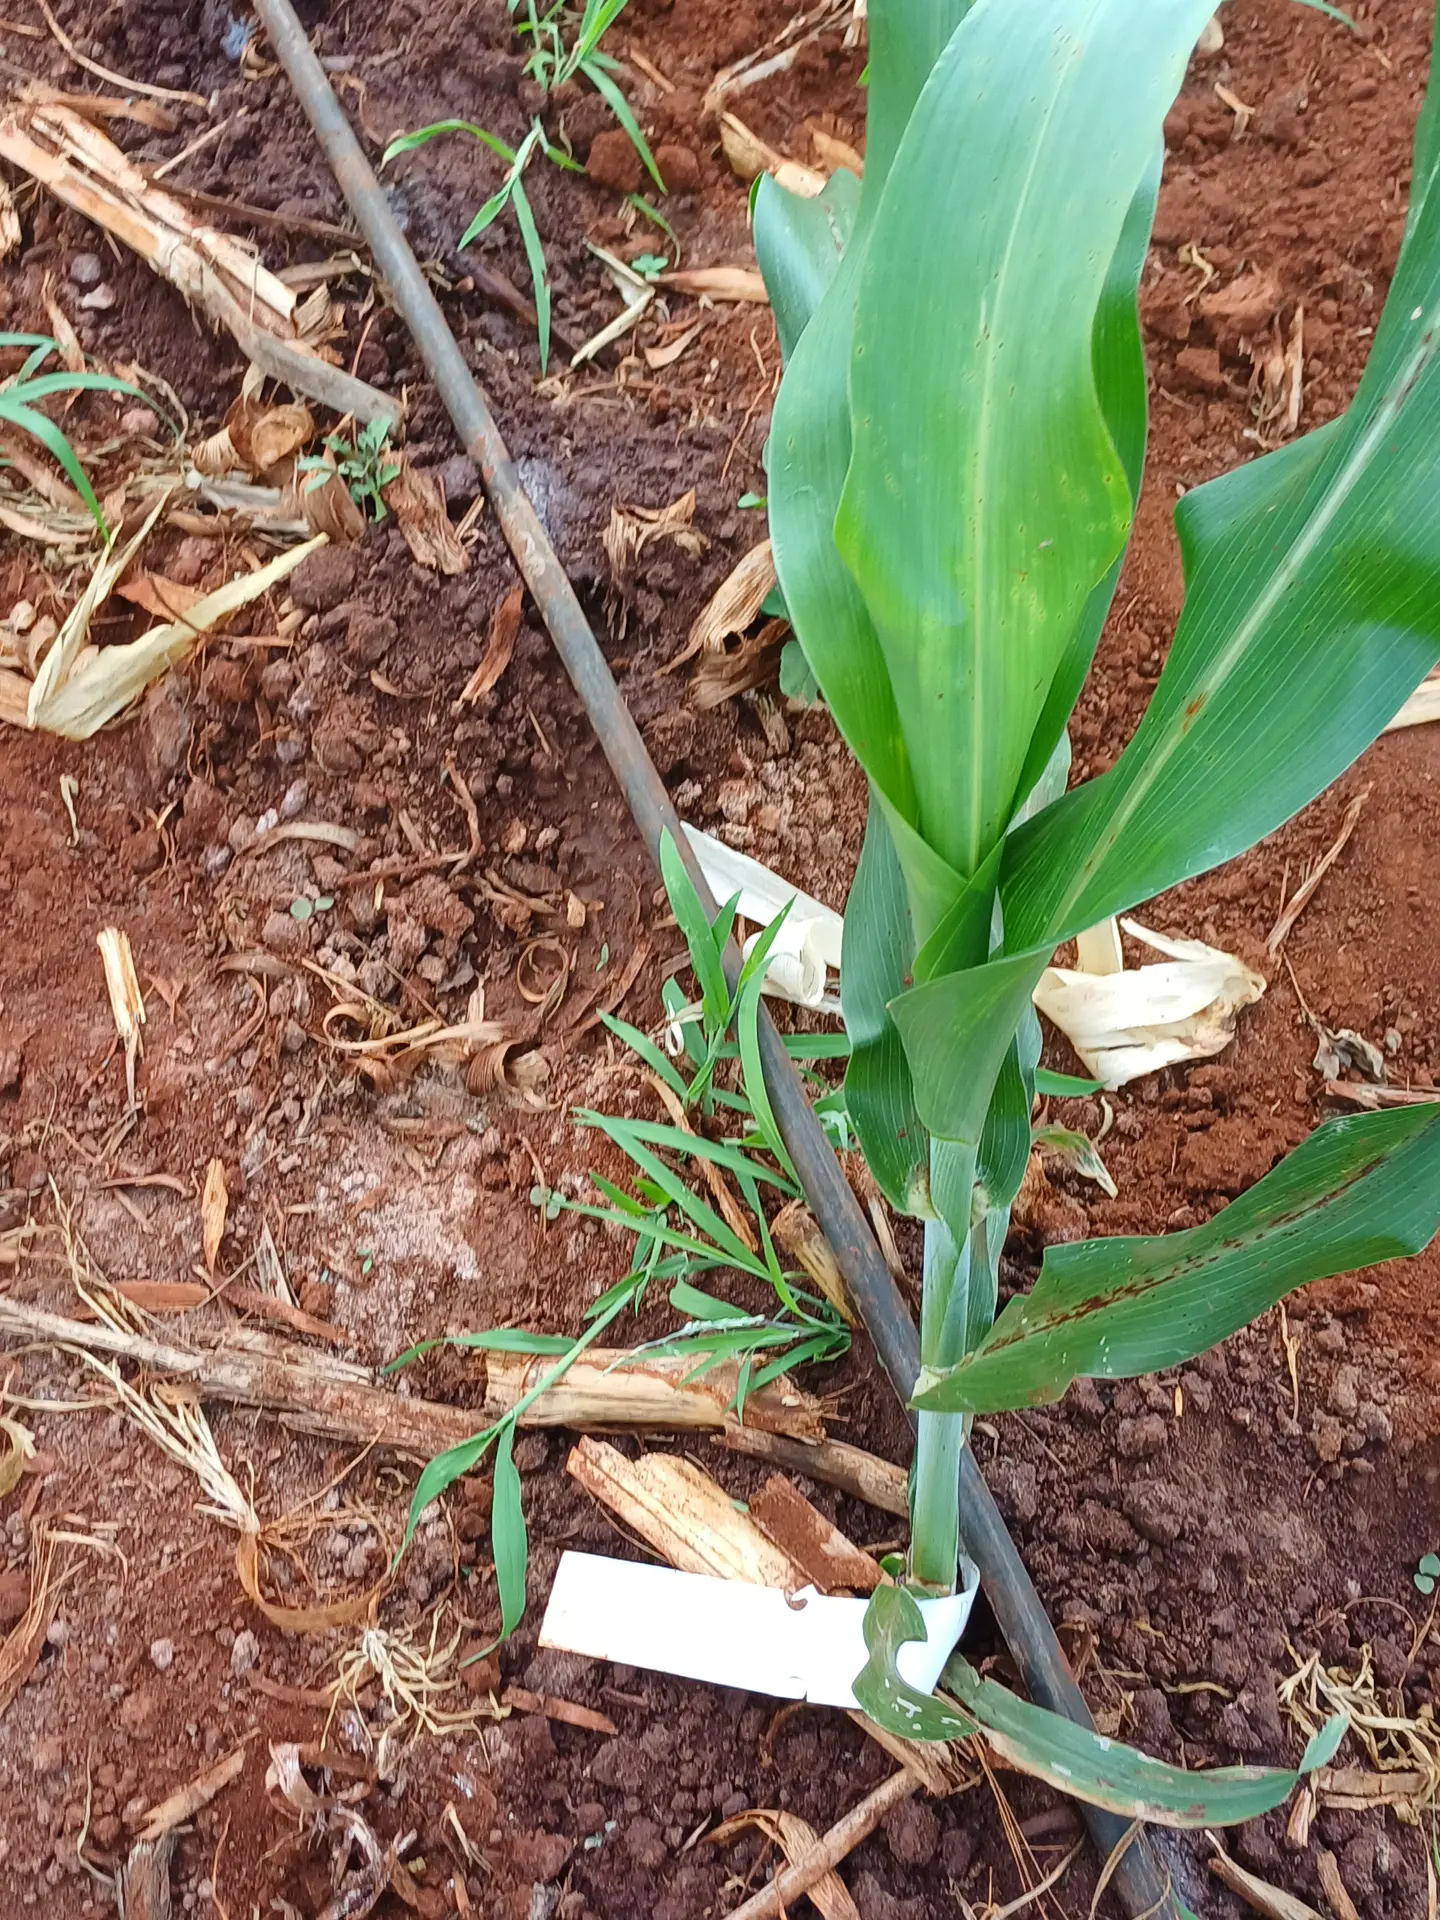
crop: sorghum
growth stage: vegetative
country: Kenya
